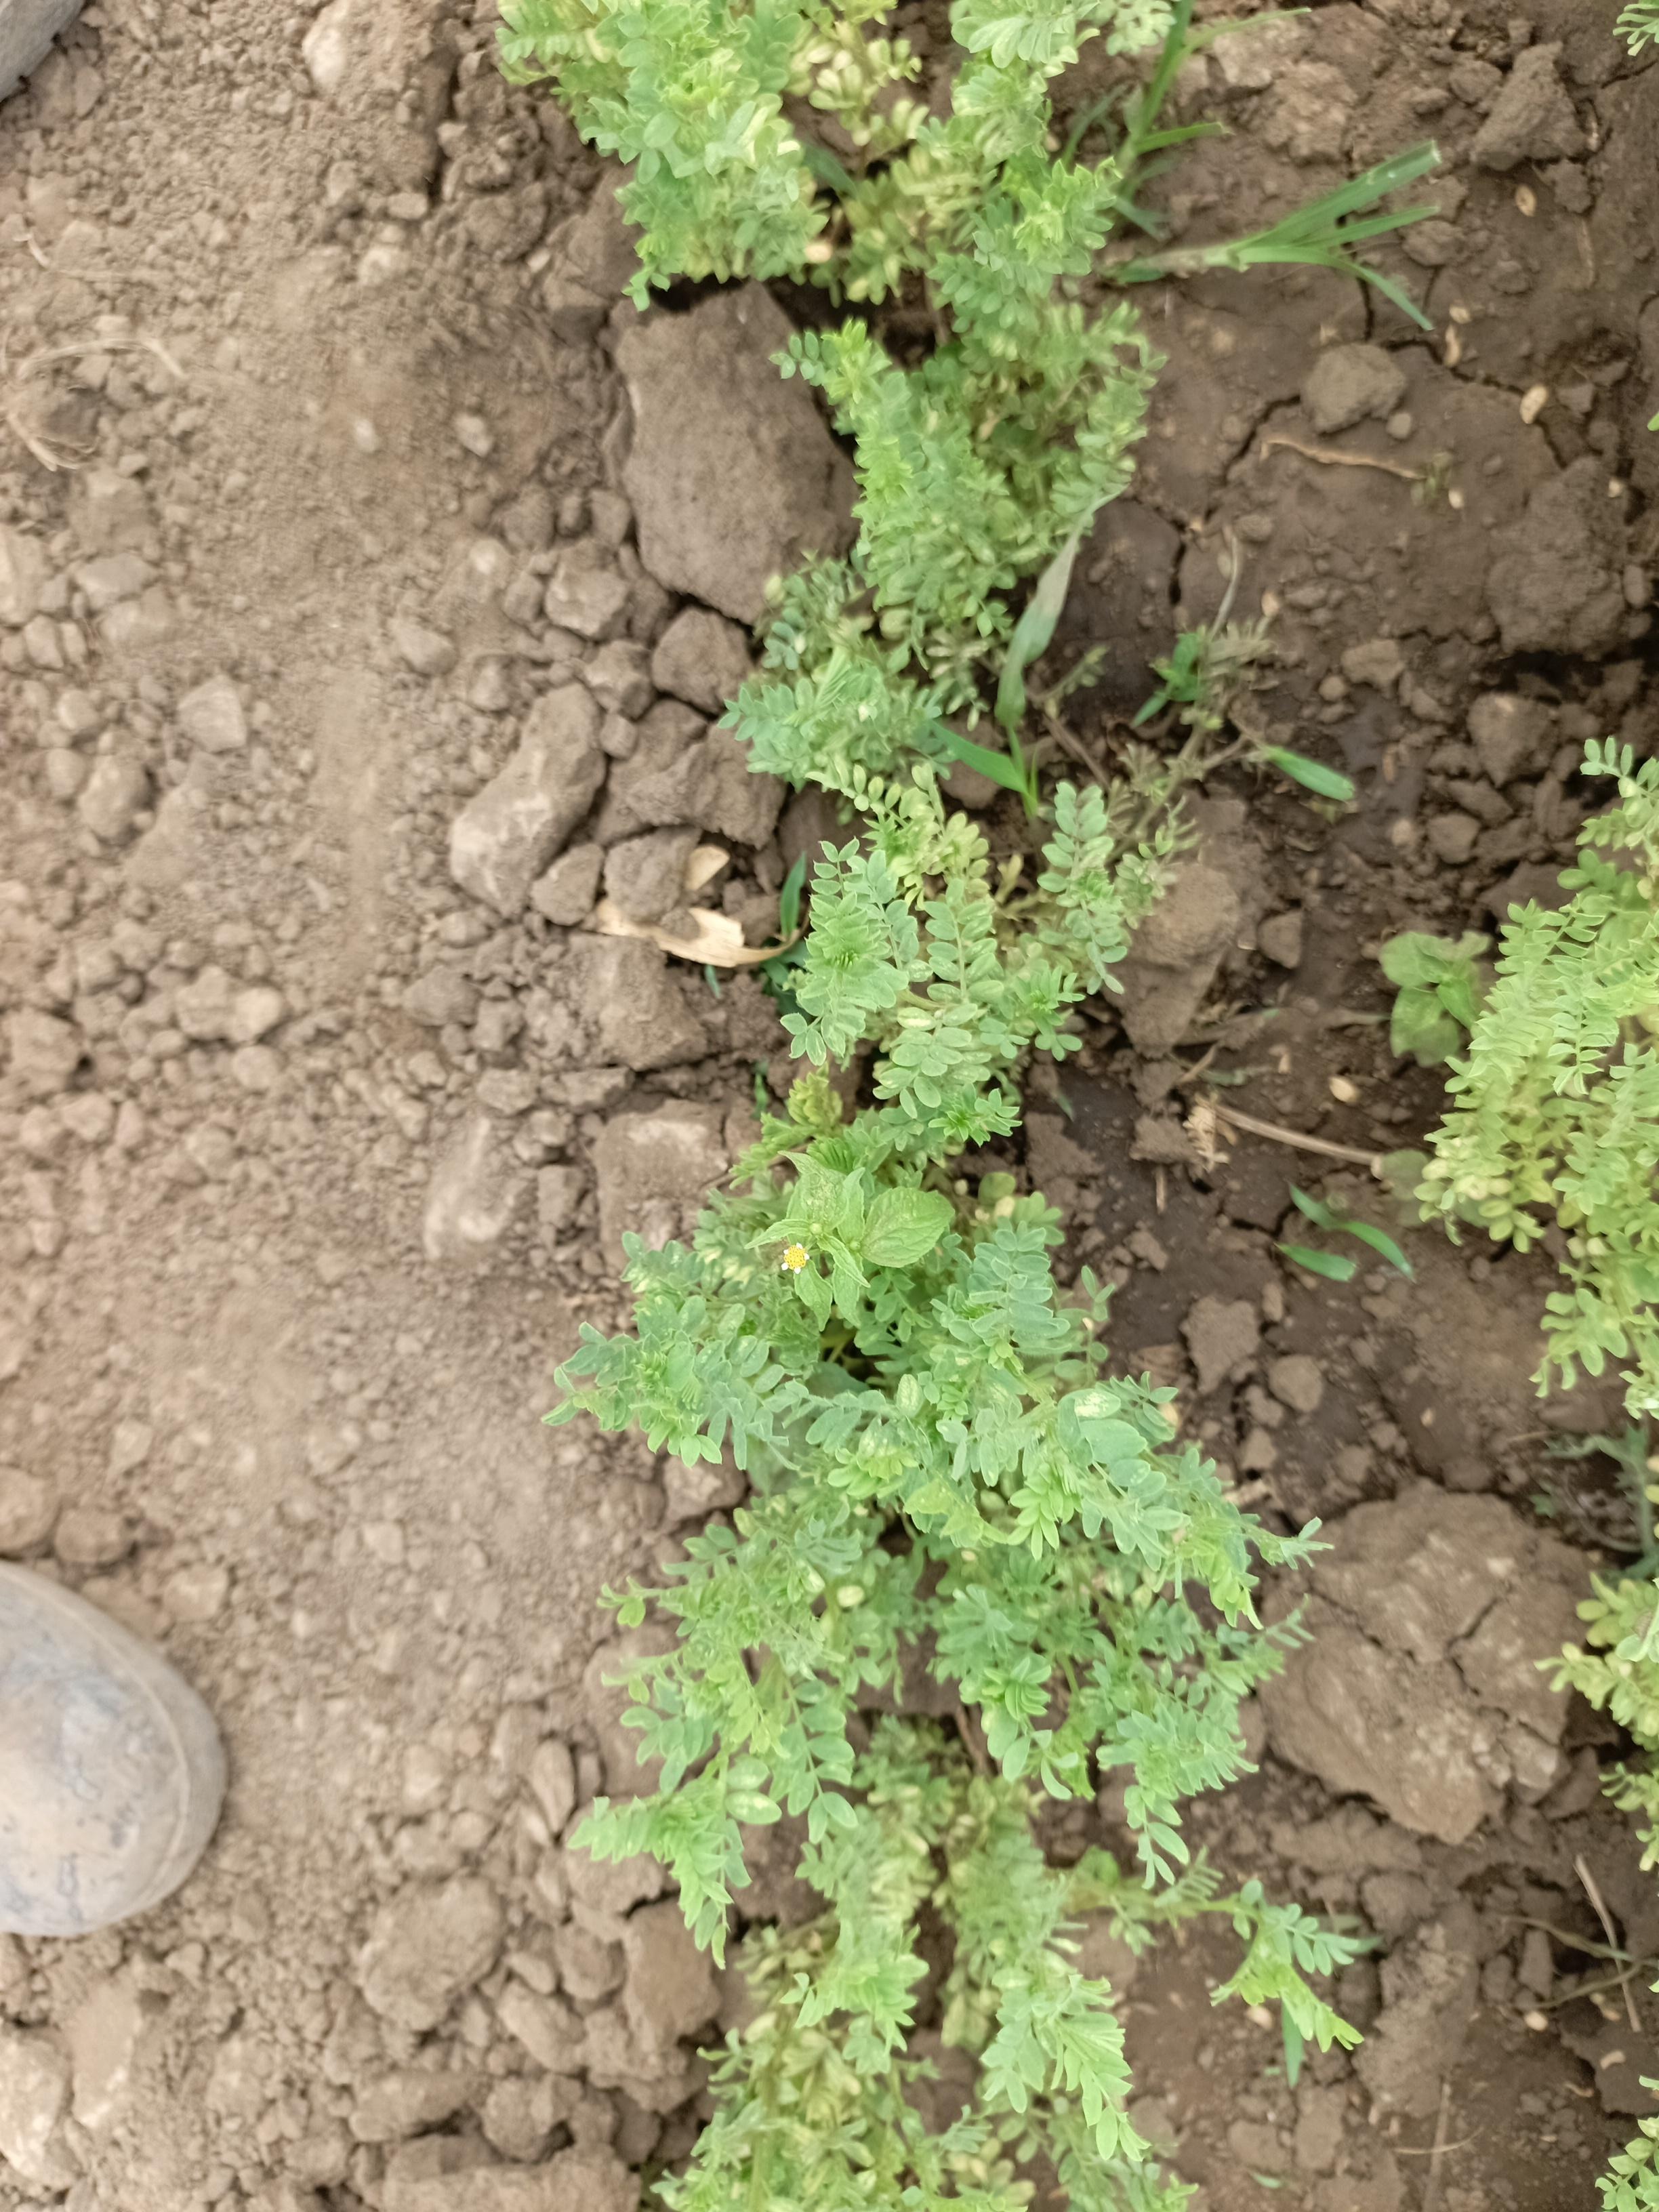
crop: lentil
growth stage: vegetative
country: Tanzania
